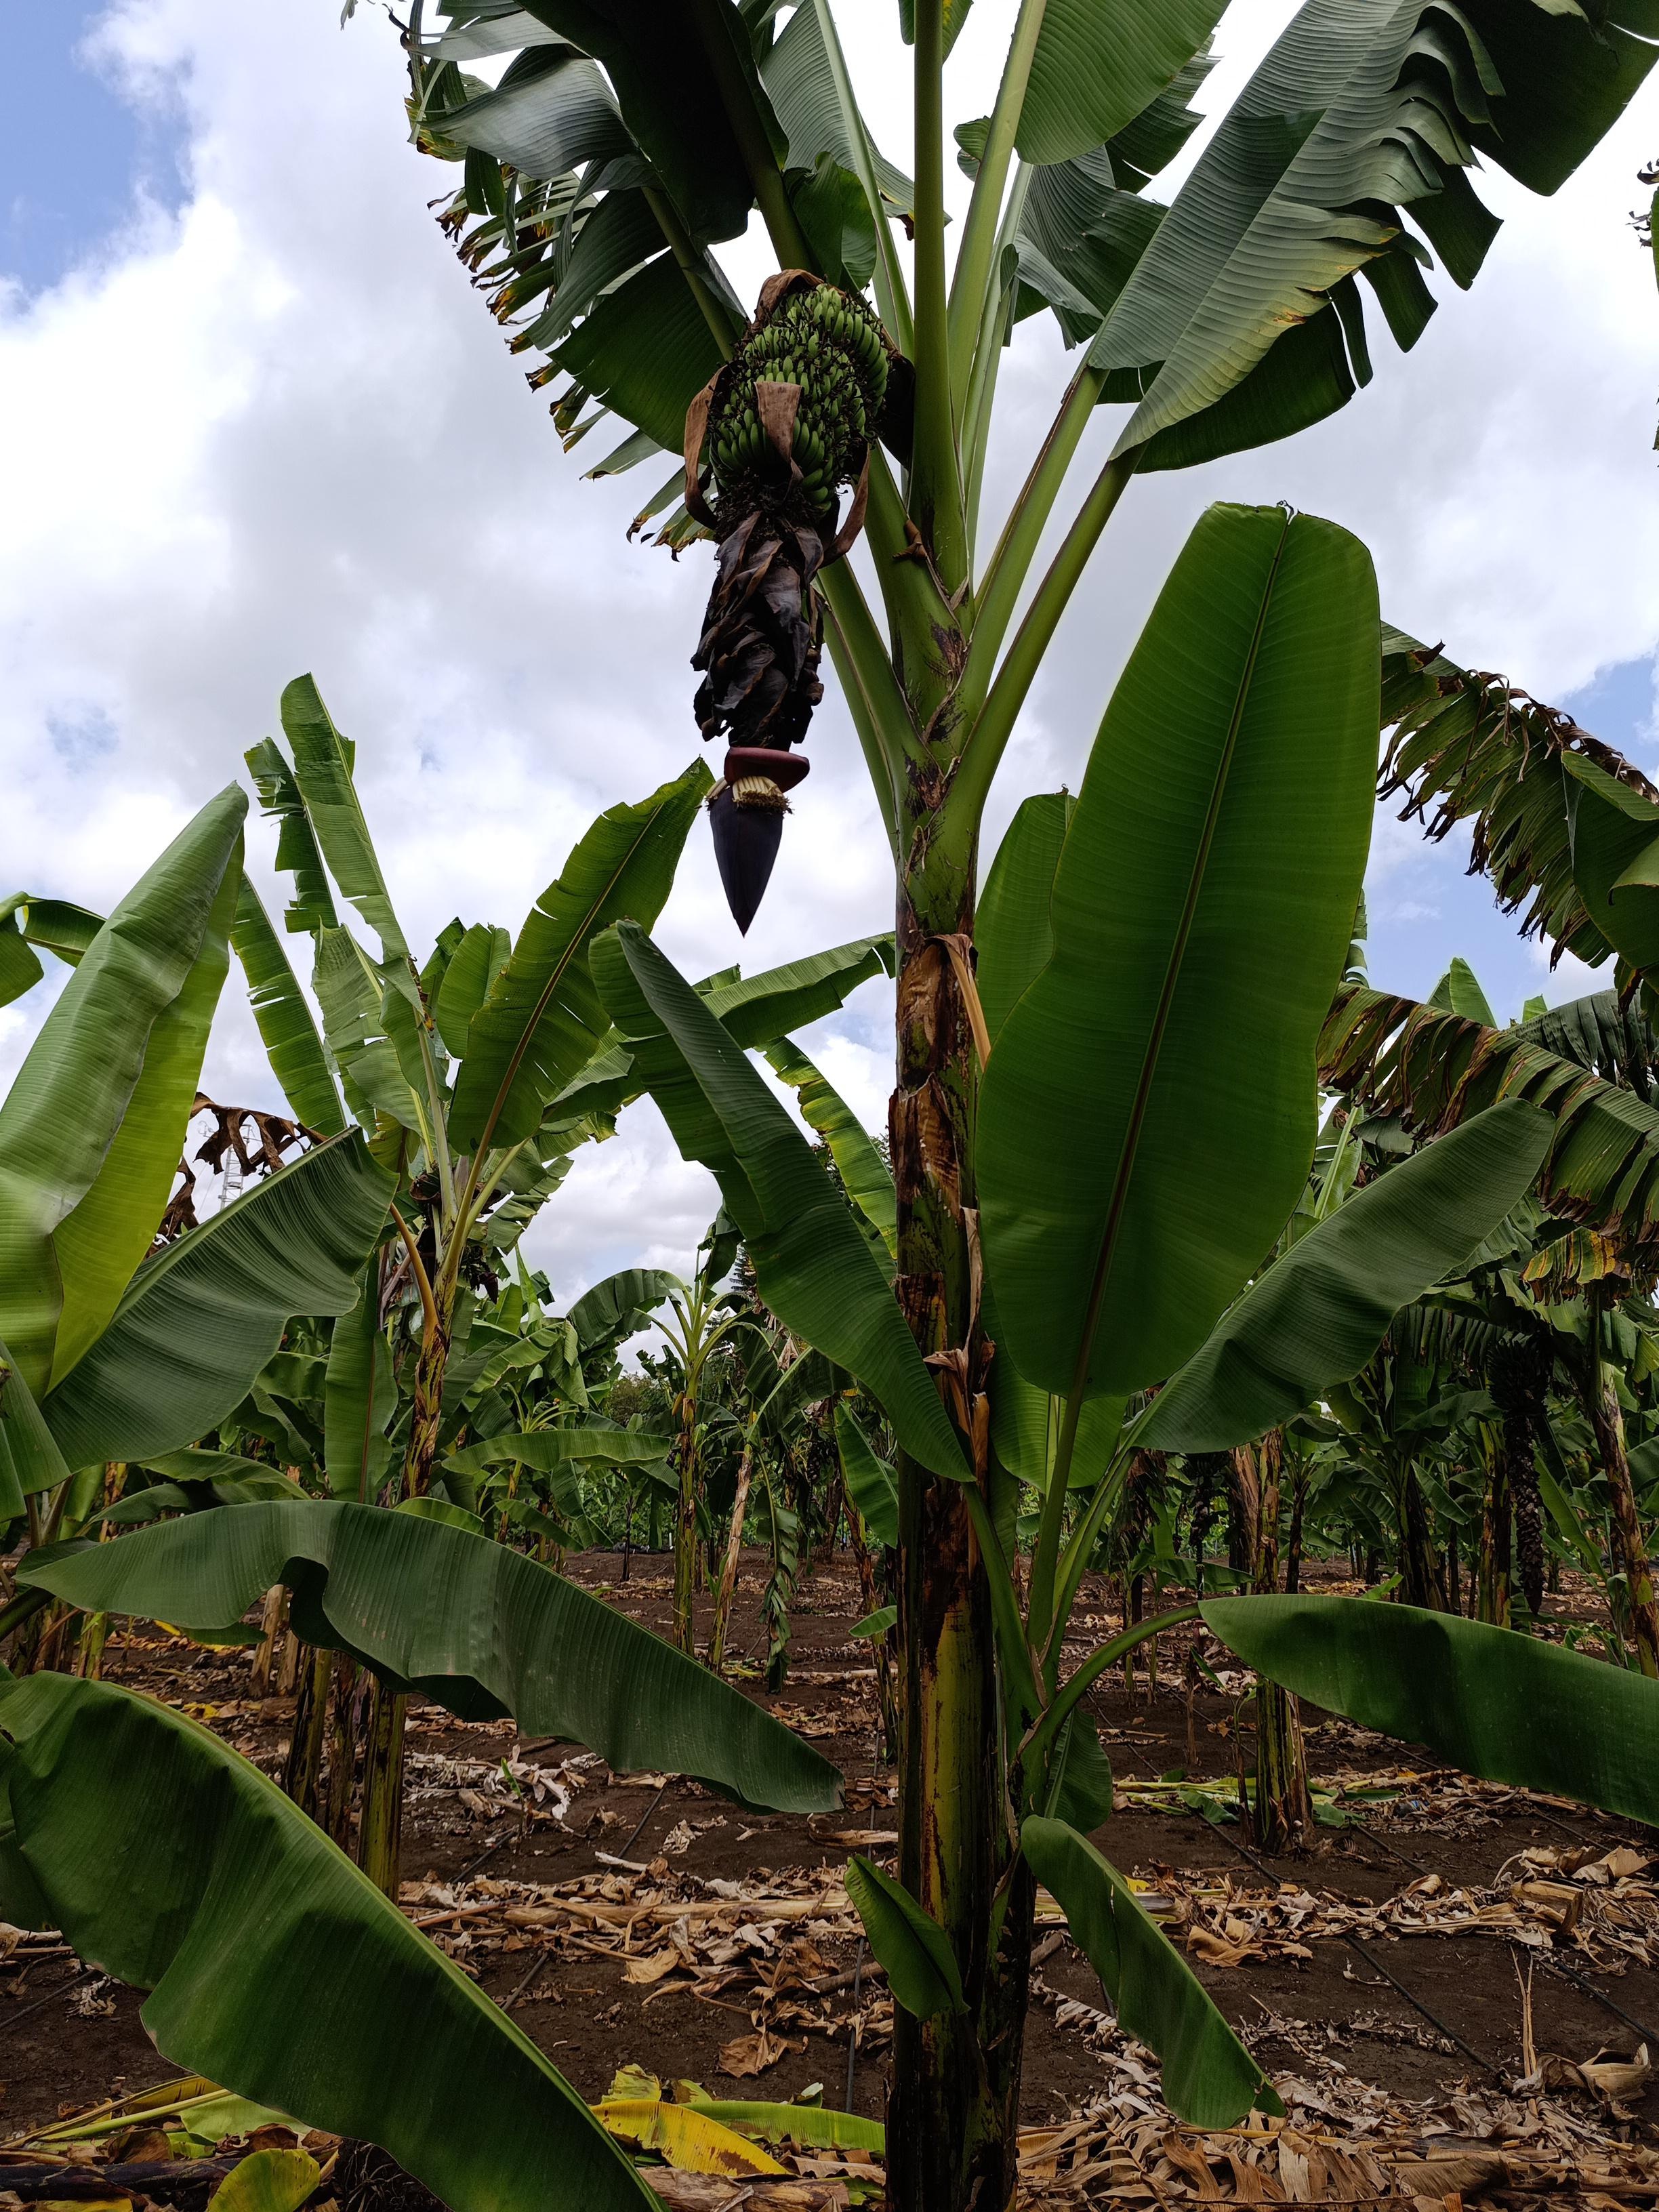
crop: banana
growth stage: development fruit
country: Tanzania
